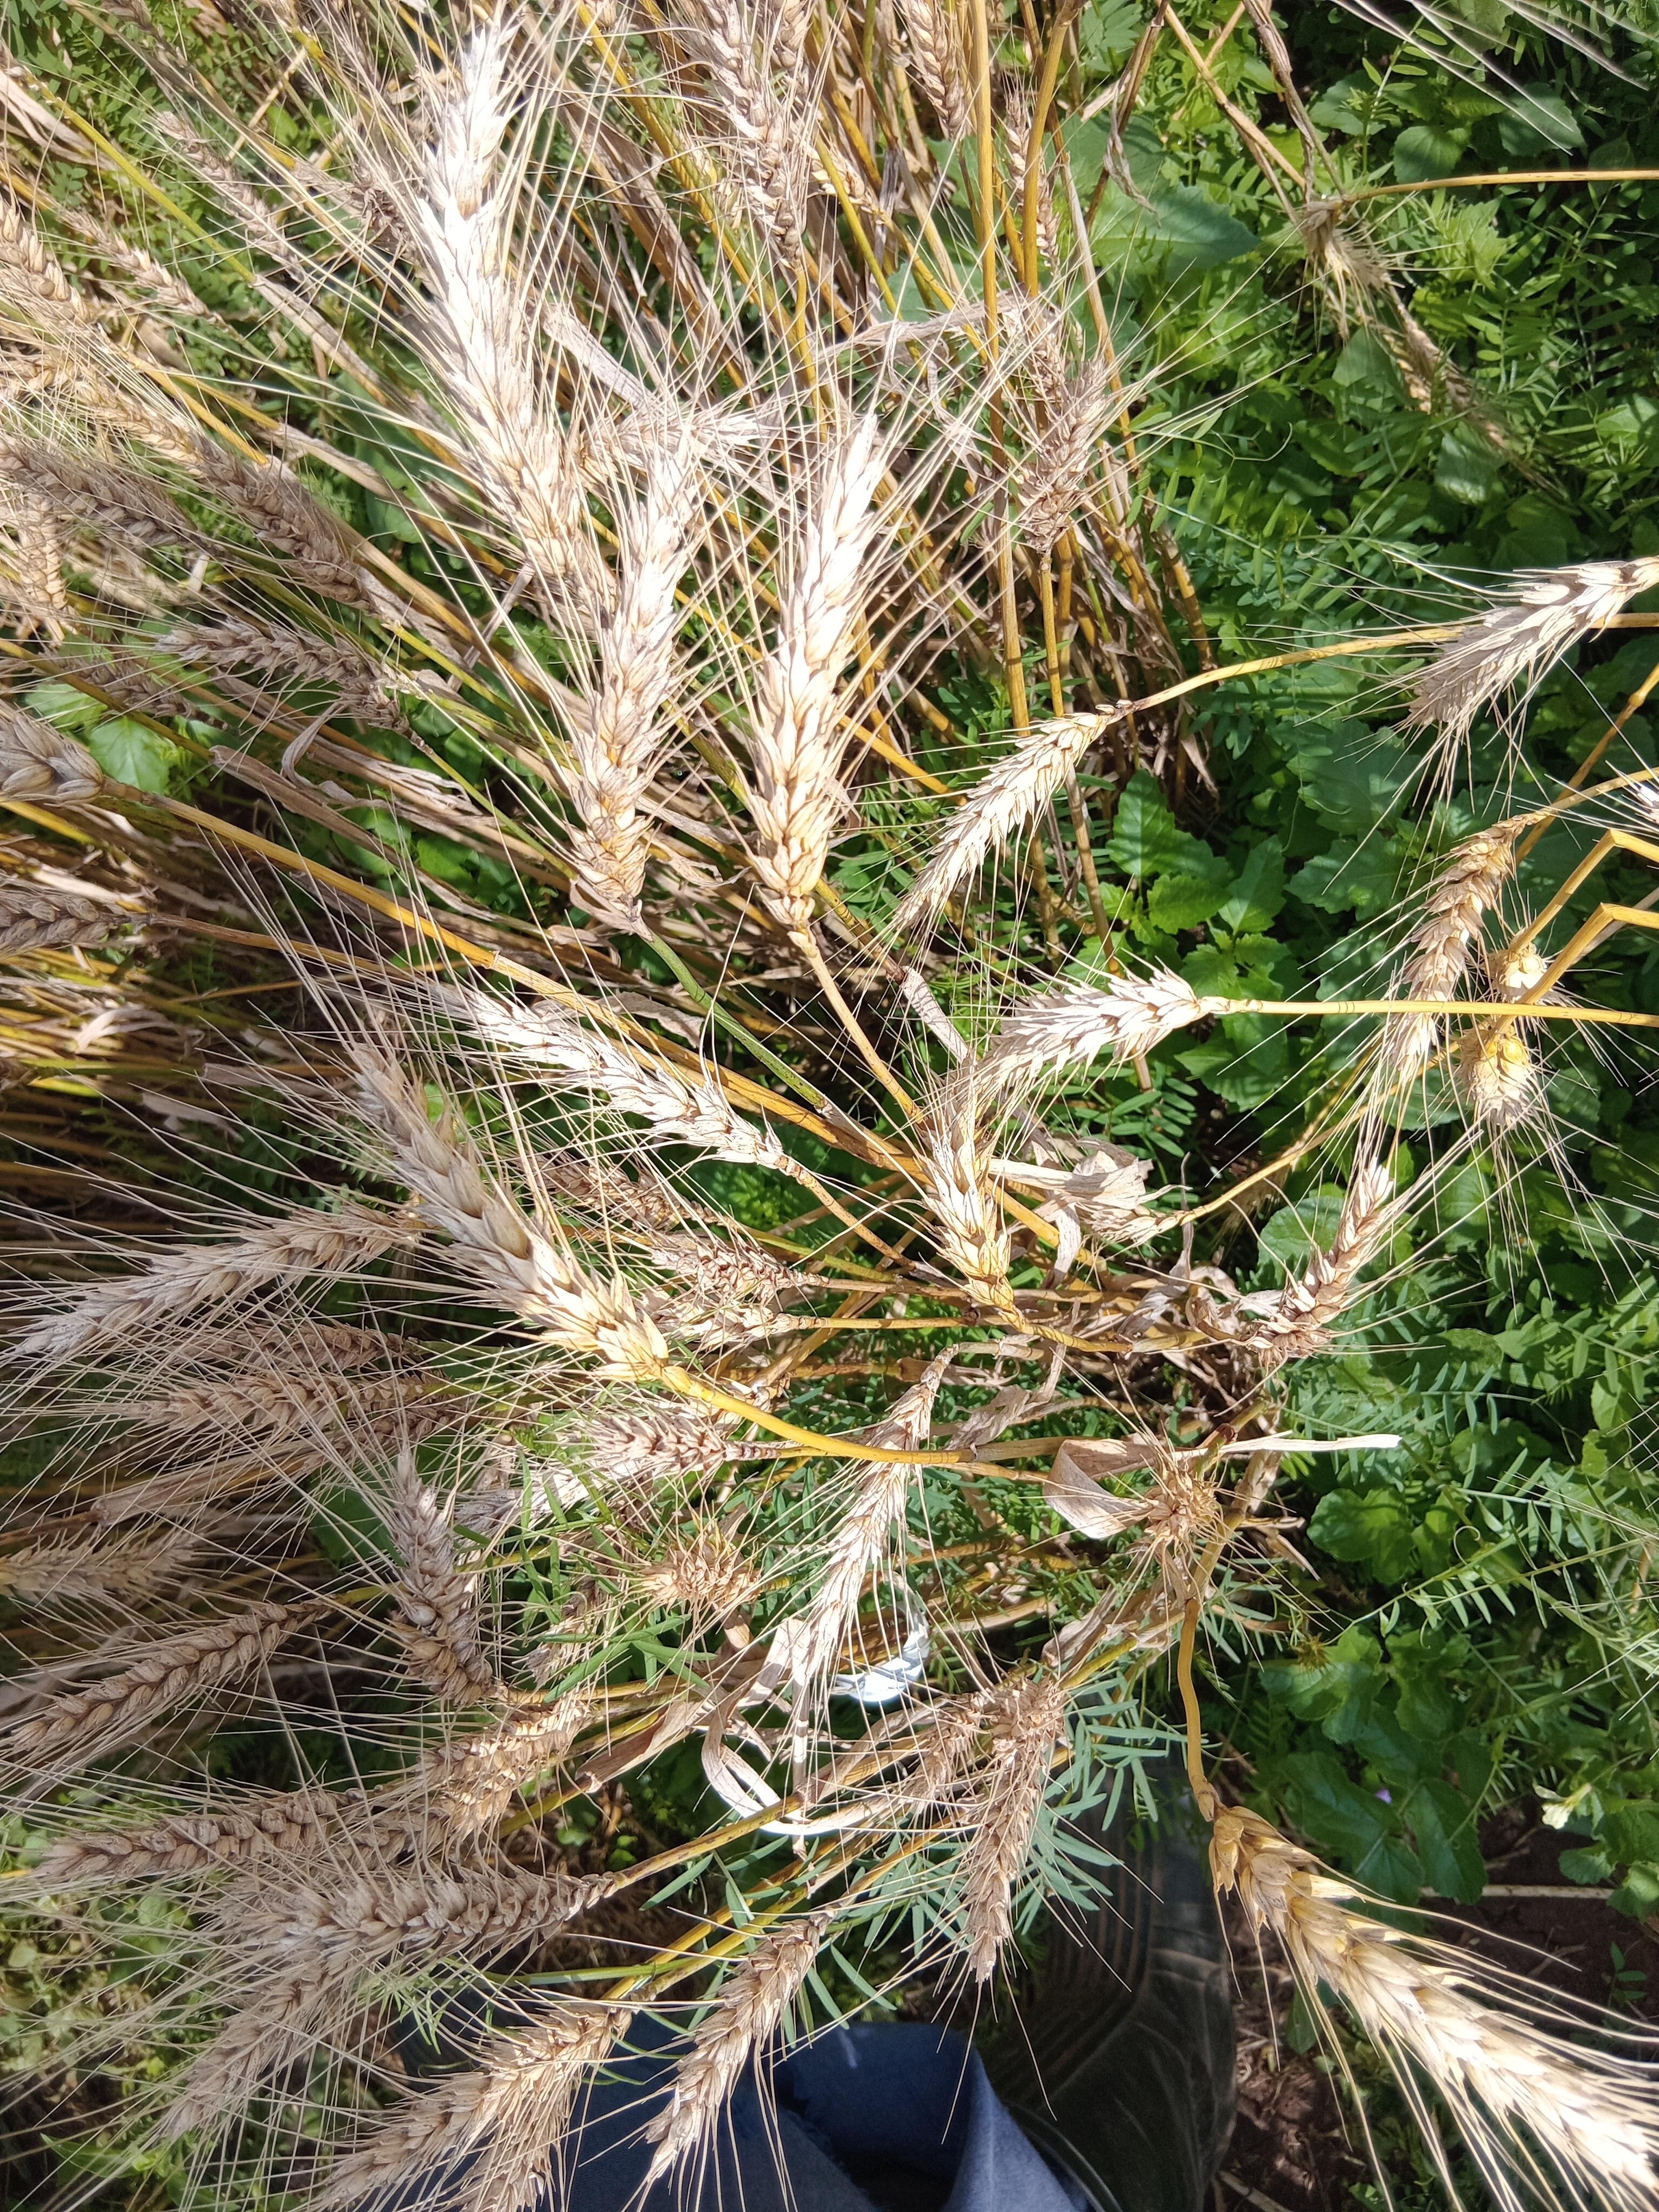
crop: wheat
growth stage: maturity
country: Kenya
